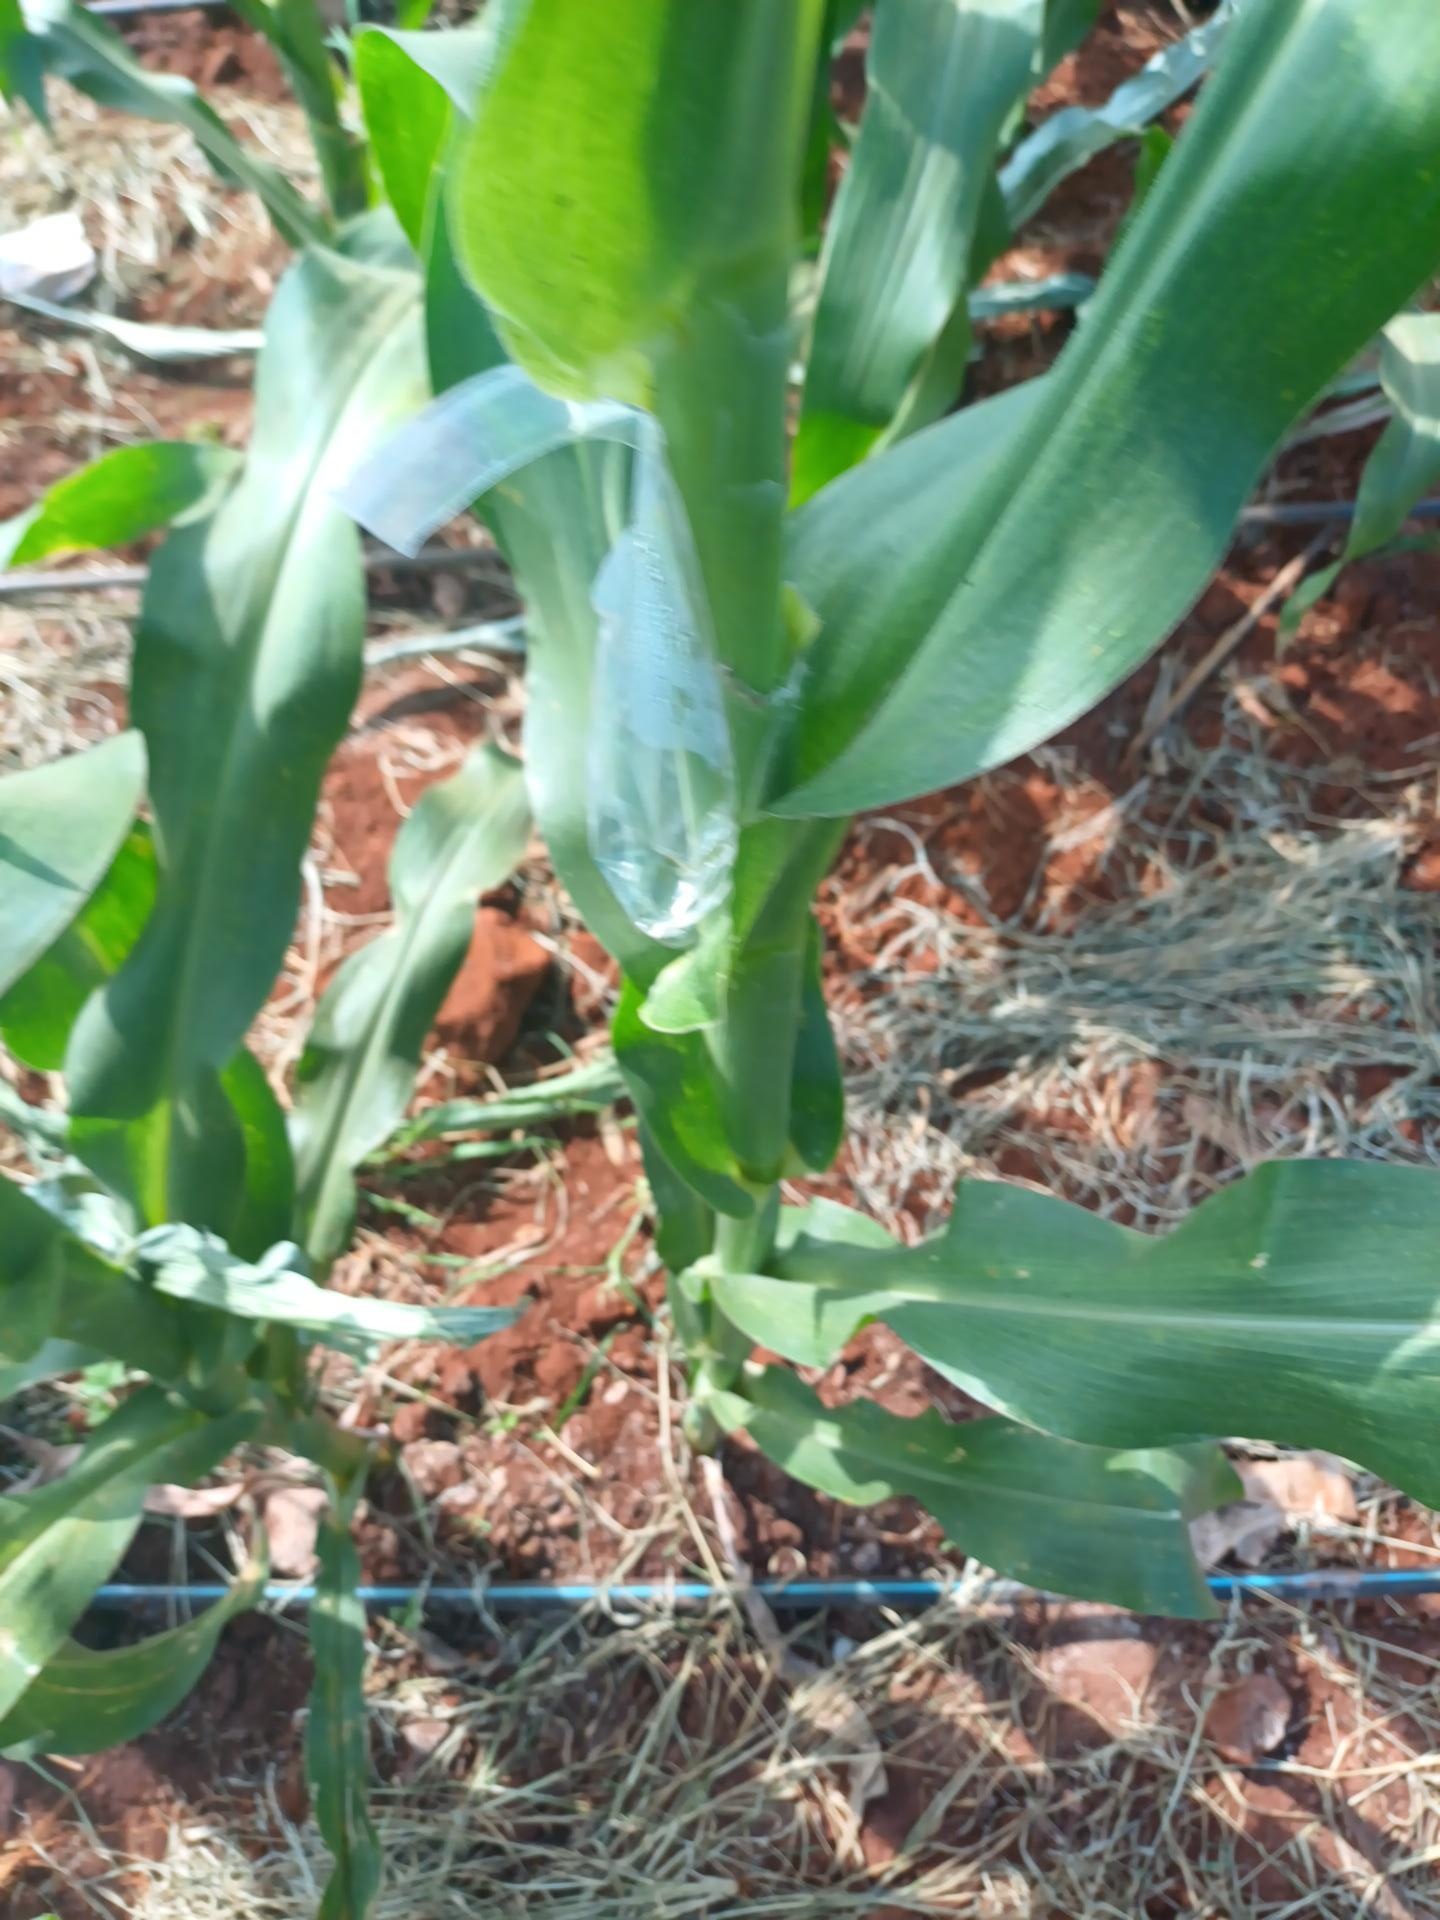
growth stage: vegetative
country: Kenya
